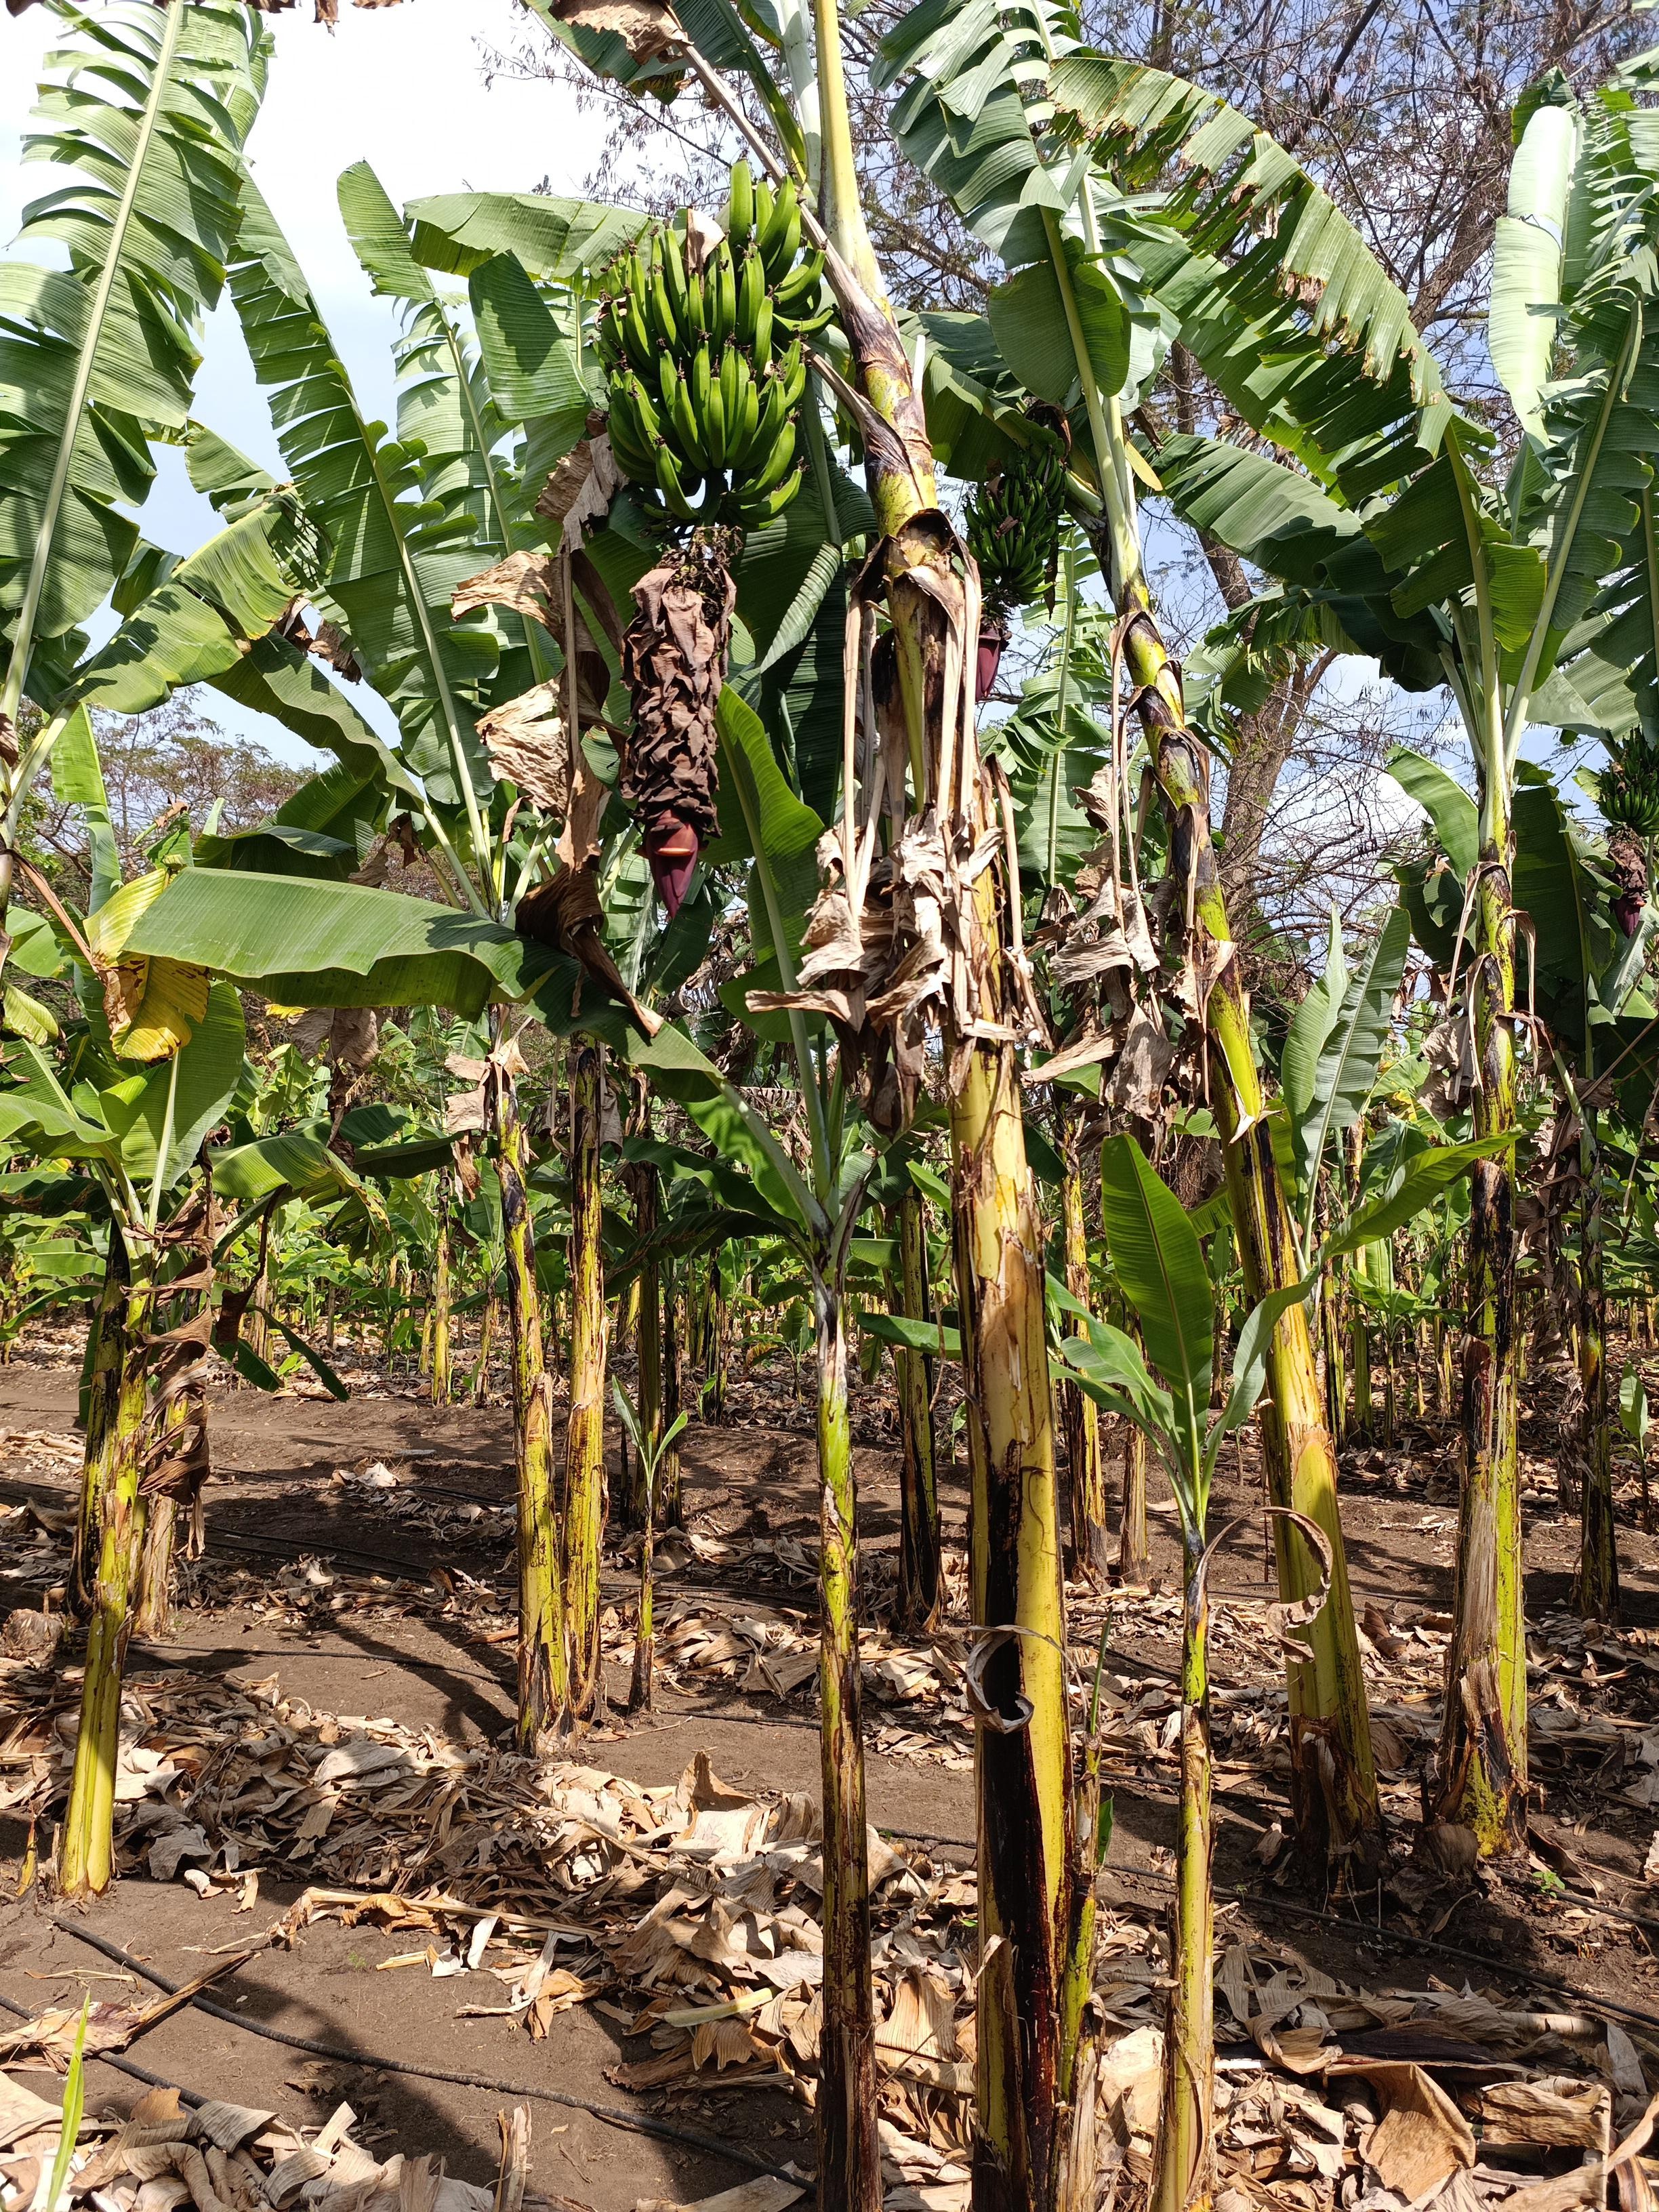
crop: banana
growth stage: development fruit
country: Tanzania
